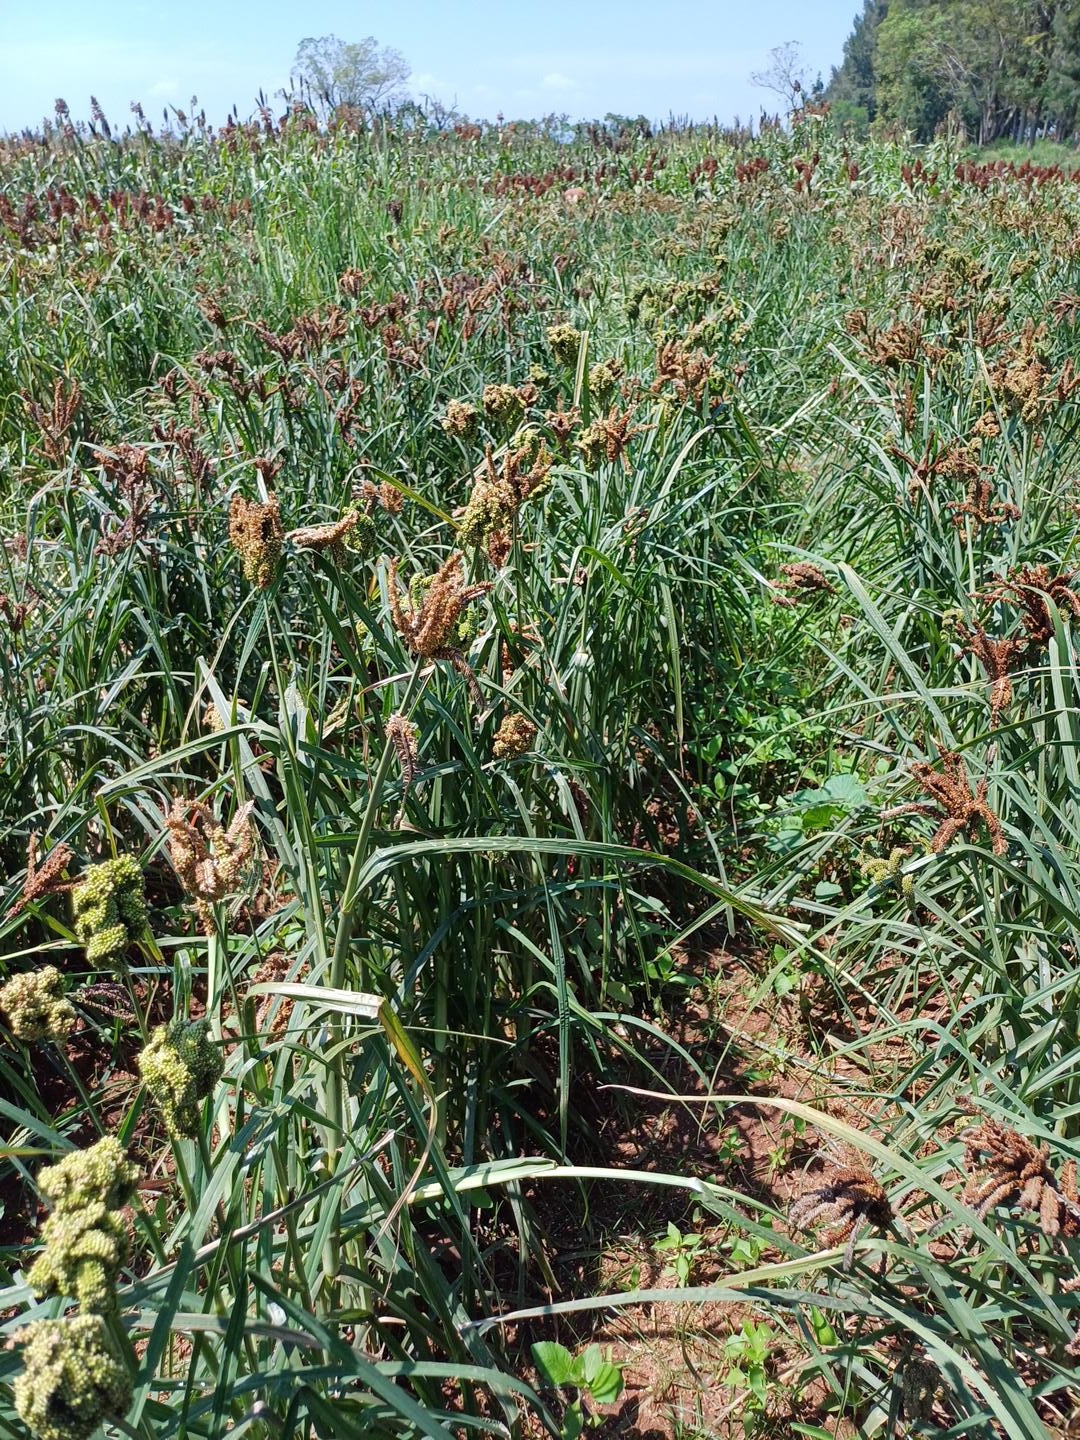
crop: finger millet
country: Kenya
